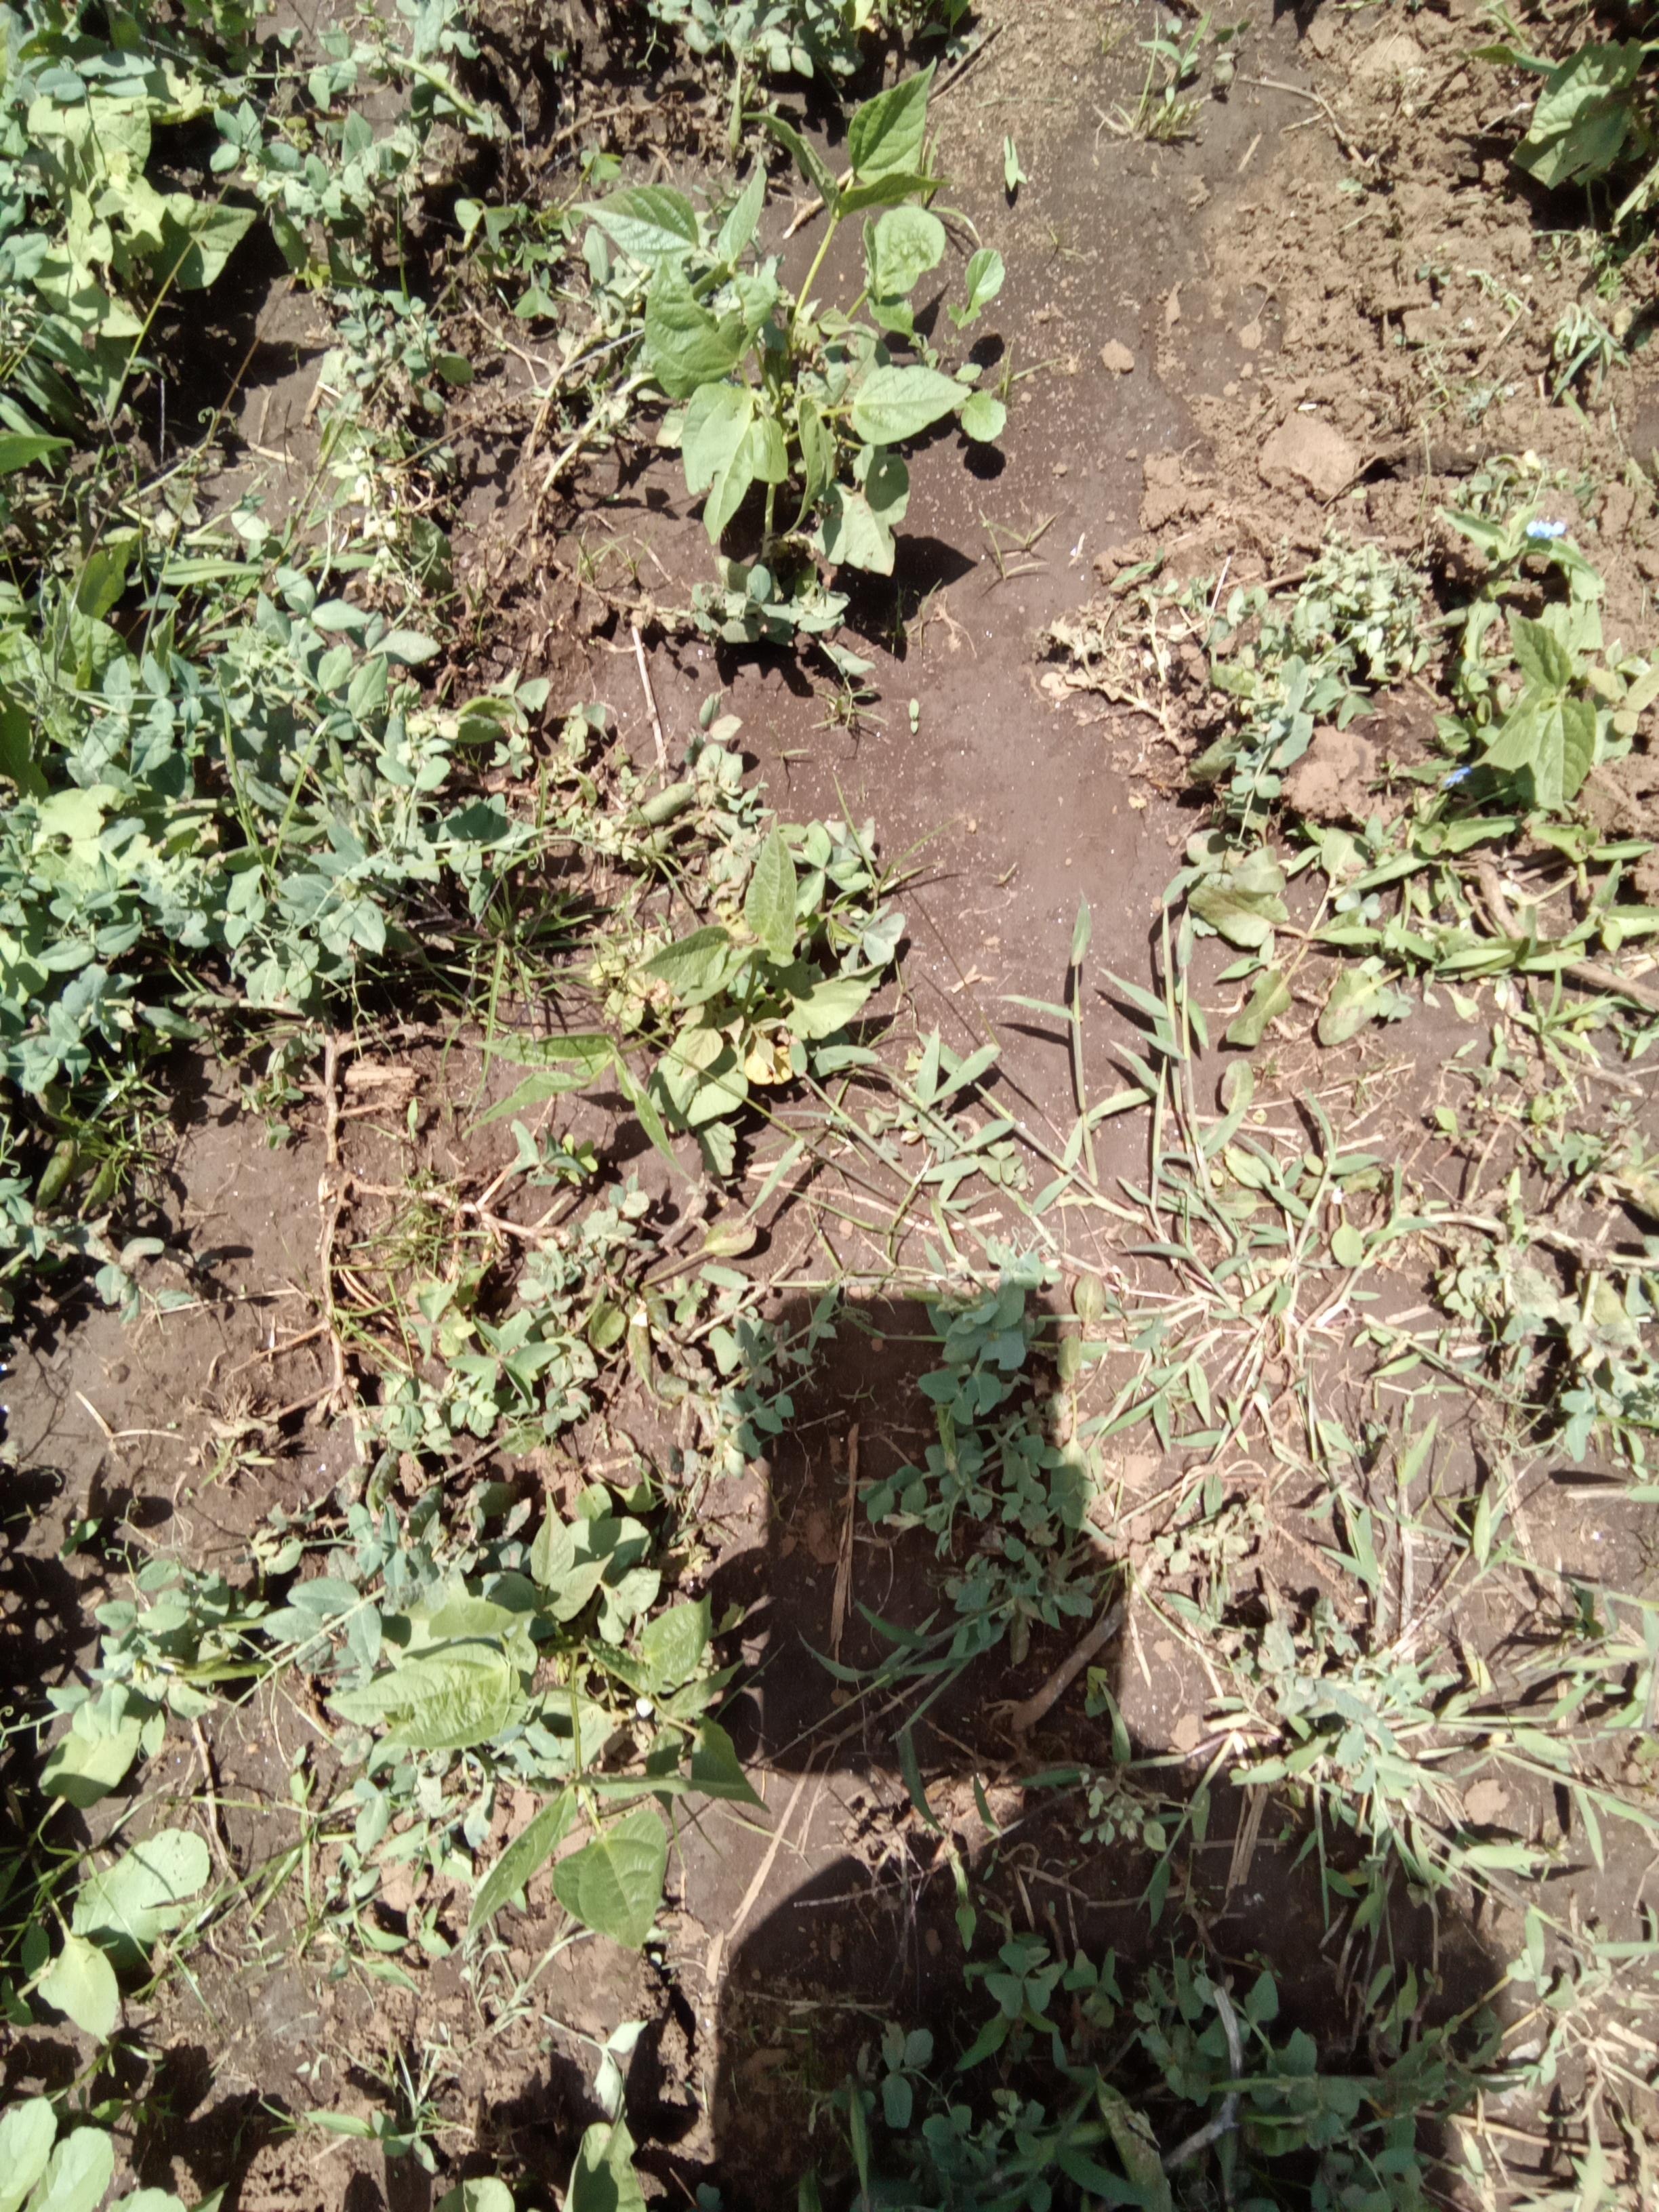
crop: common bean
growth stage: vegetative
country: Kenya
